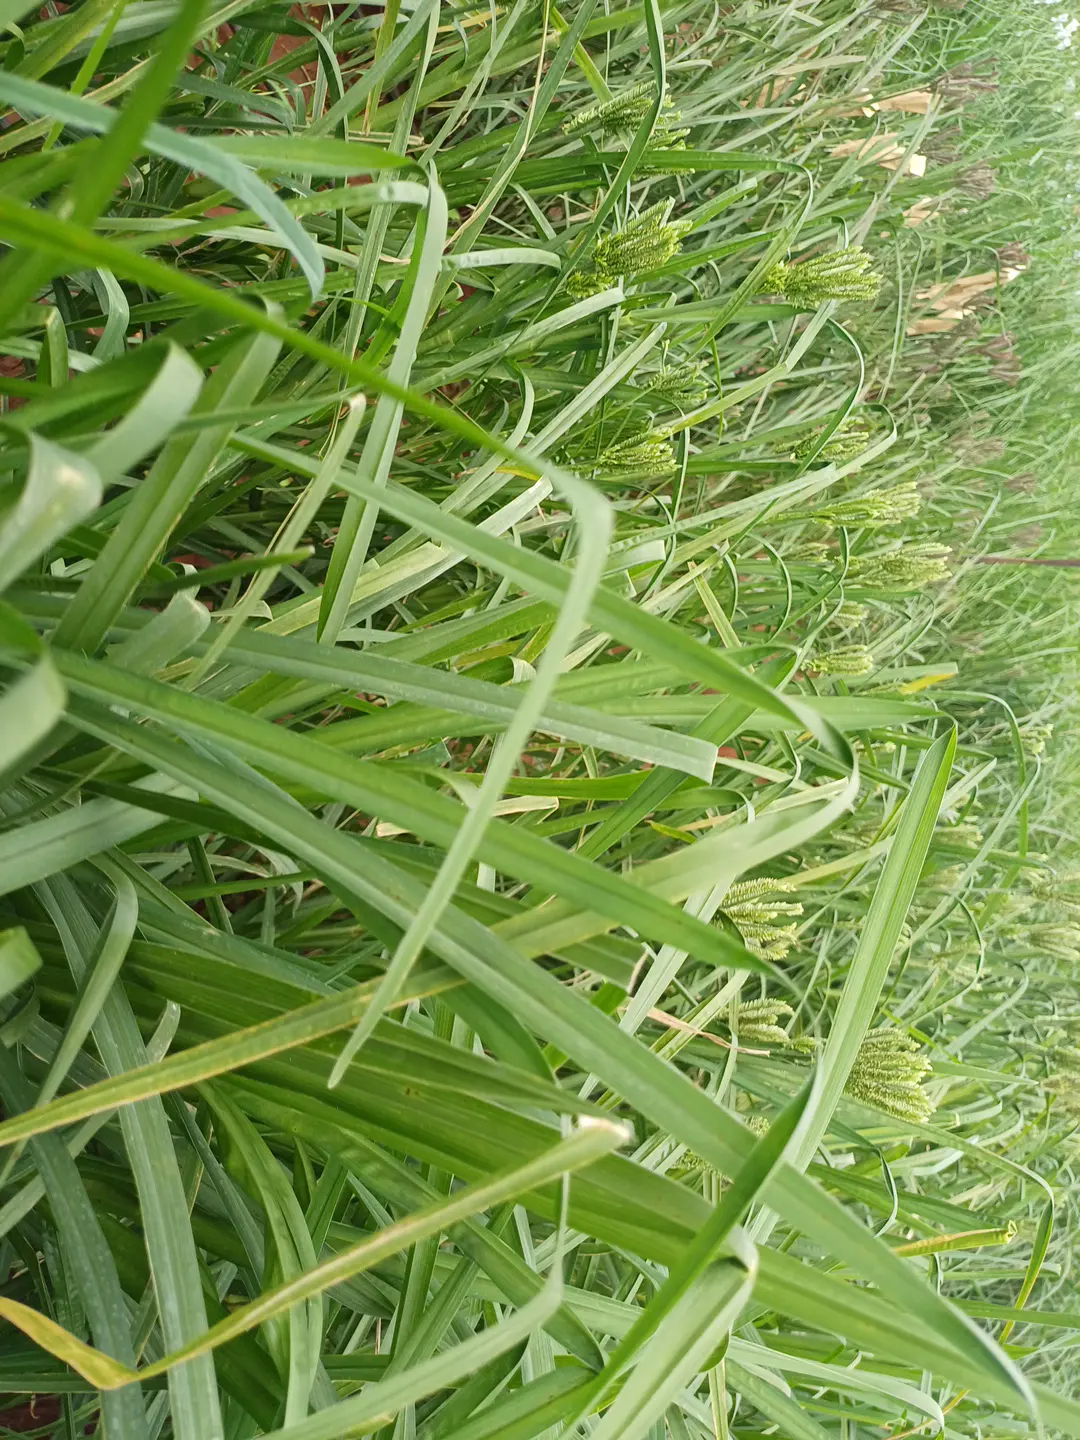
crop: finger millet
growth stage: vegetative
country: Kenya
